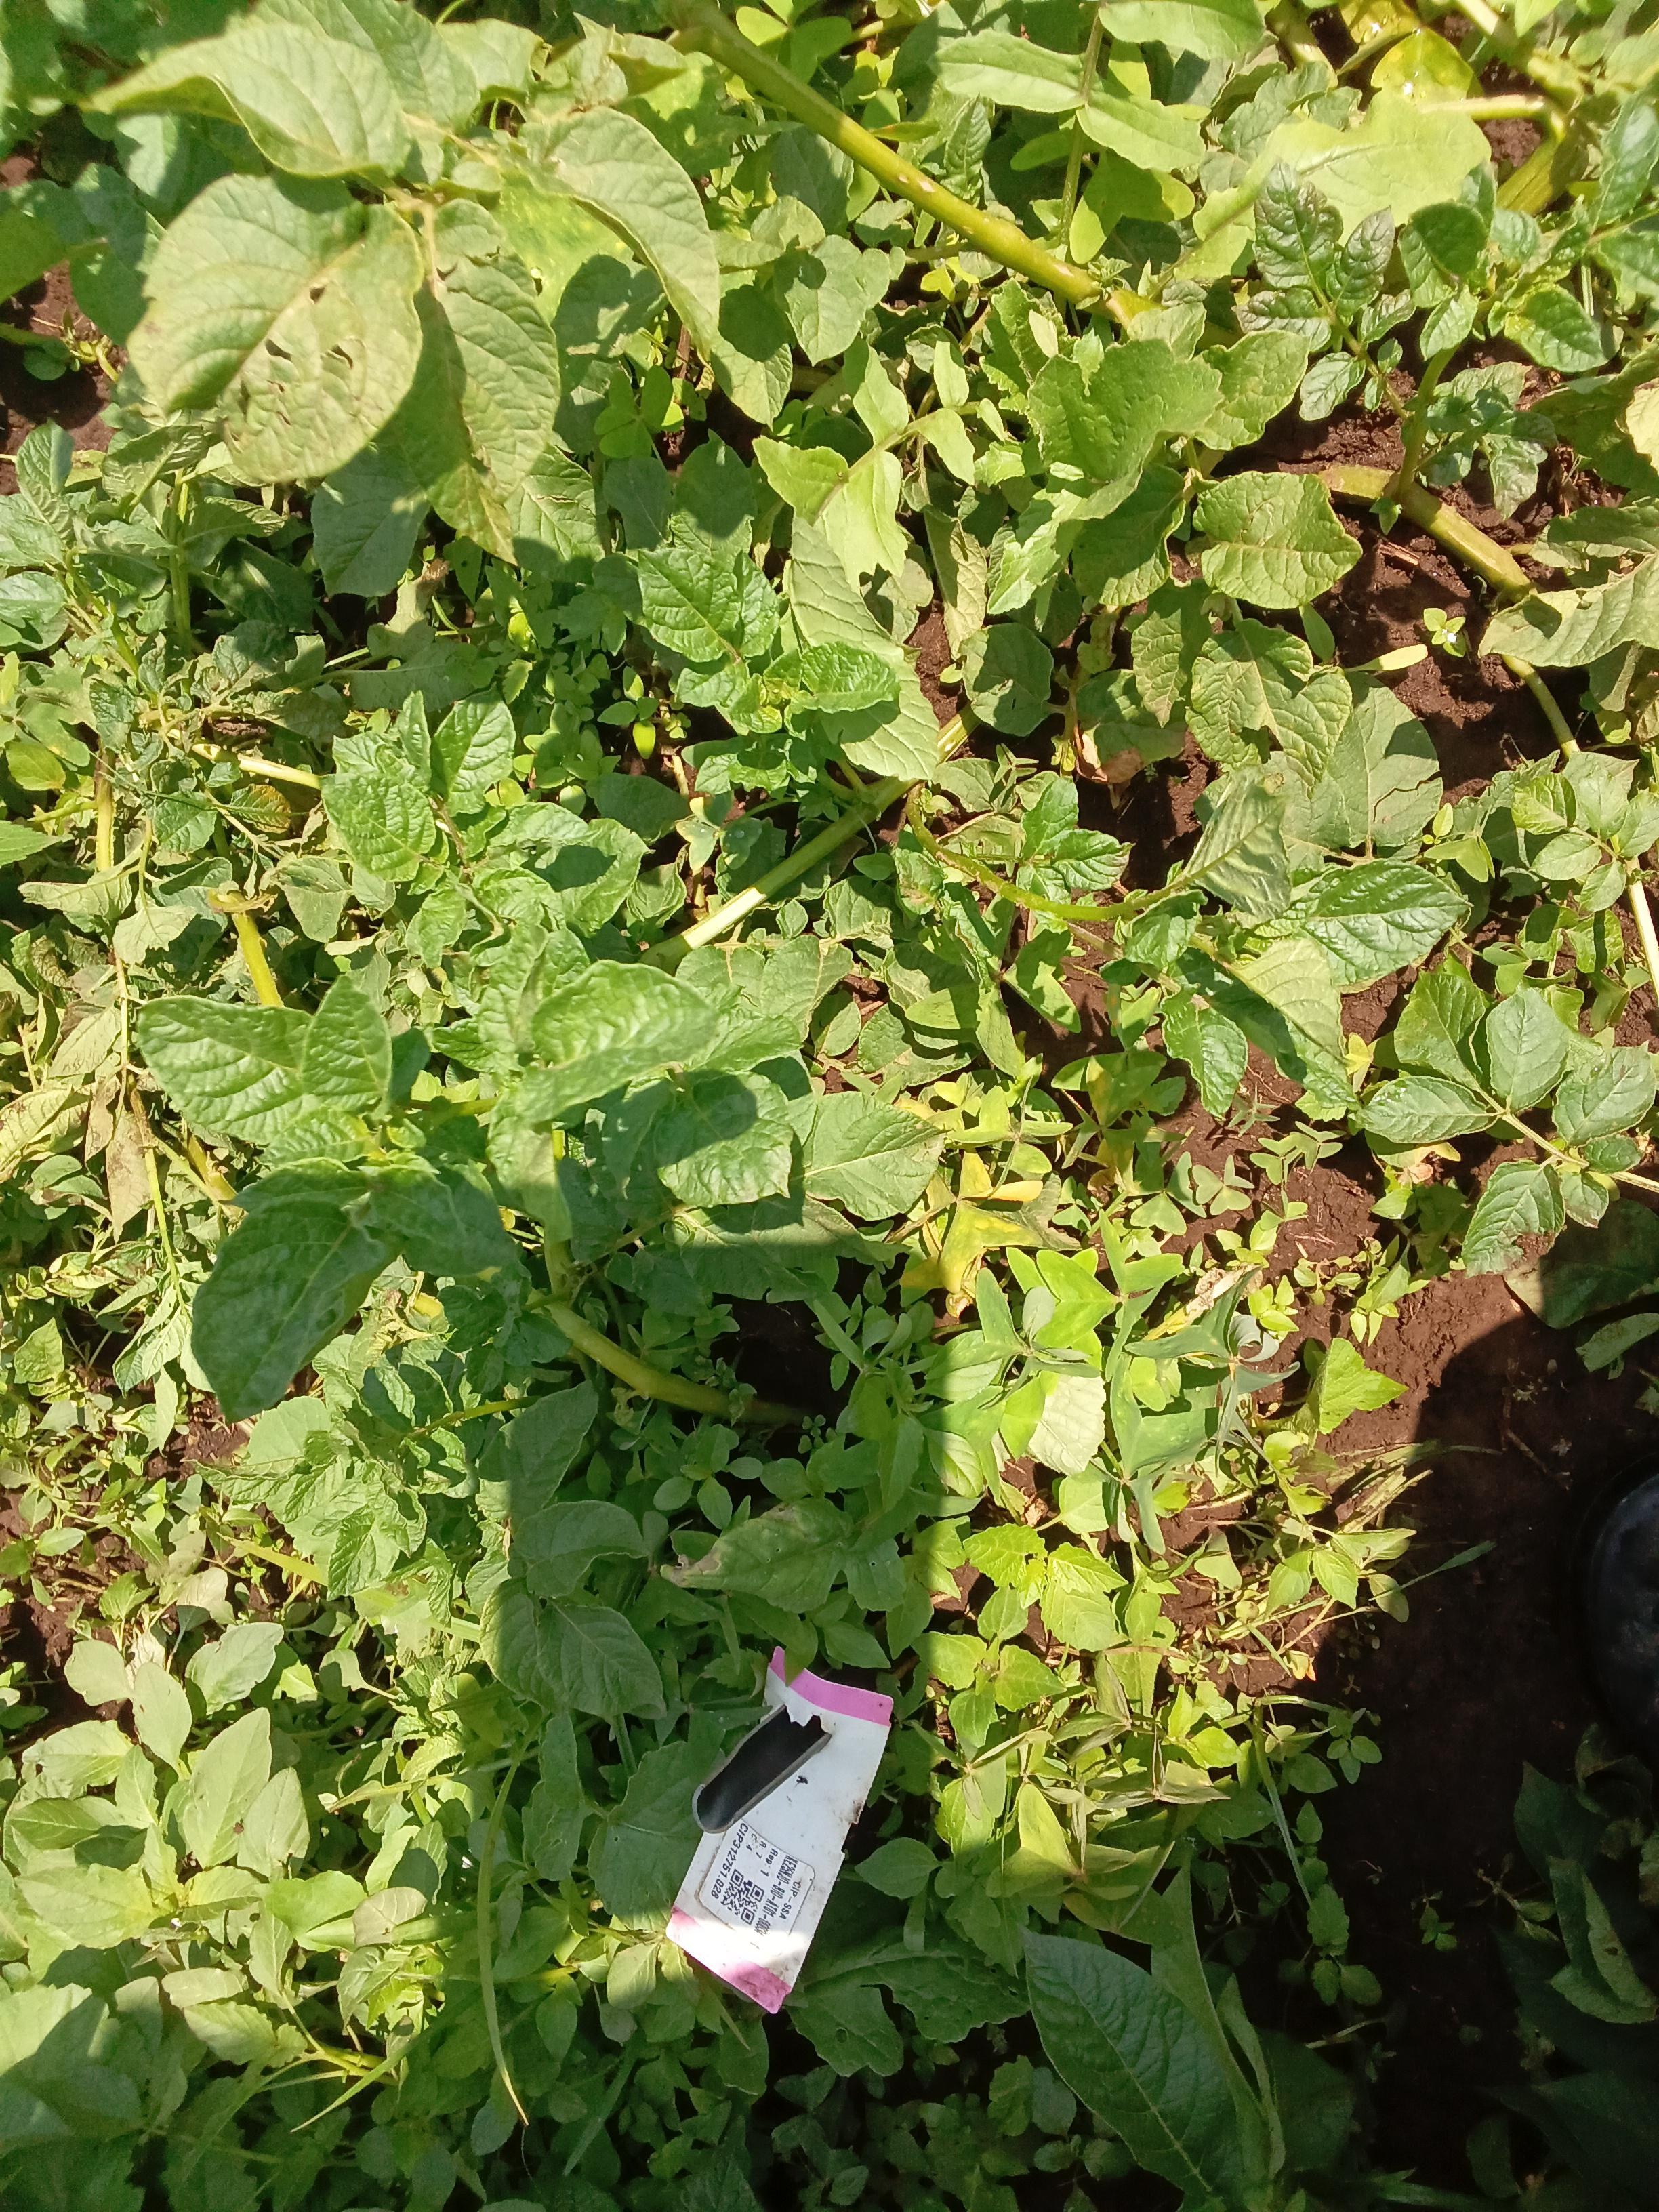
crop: potato
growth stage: vegetative
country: Kenya
